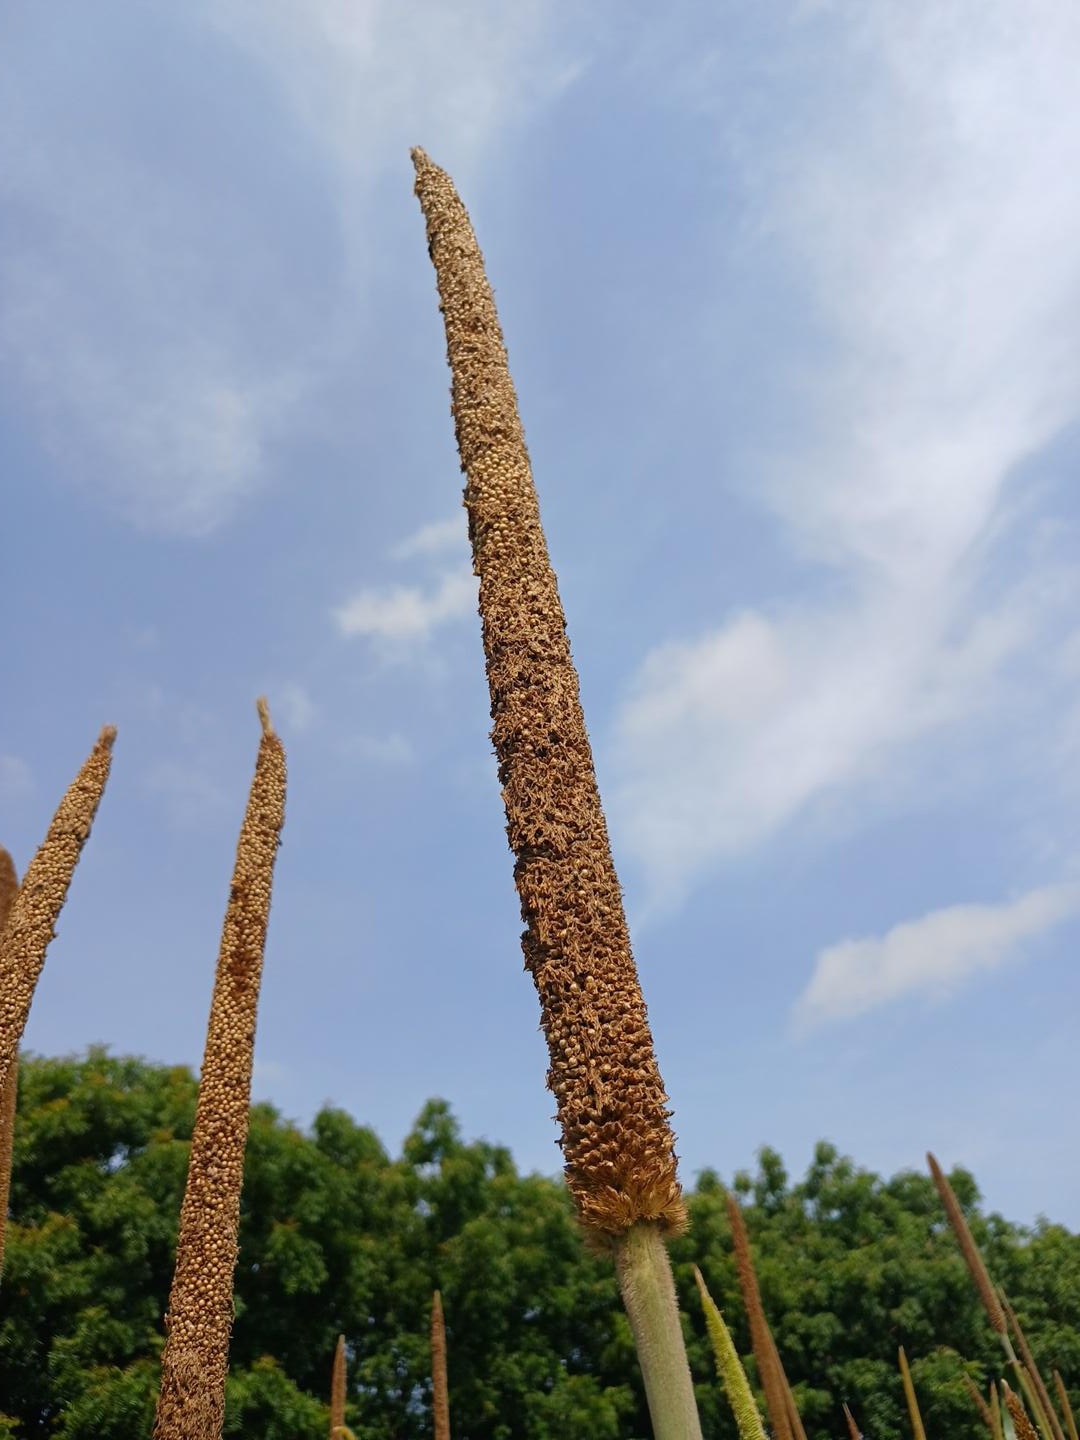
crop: pearl millet
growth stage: maturity
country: Senegal
